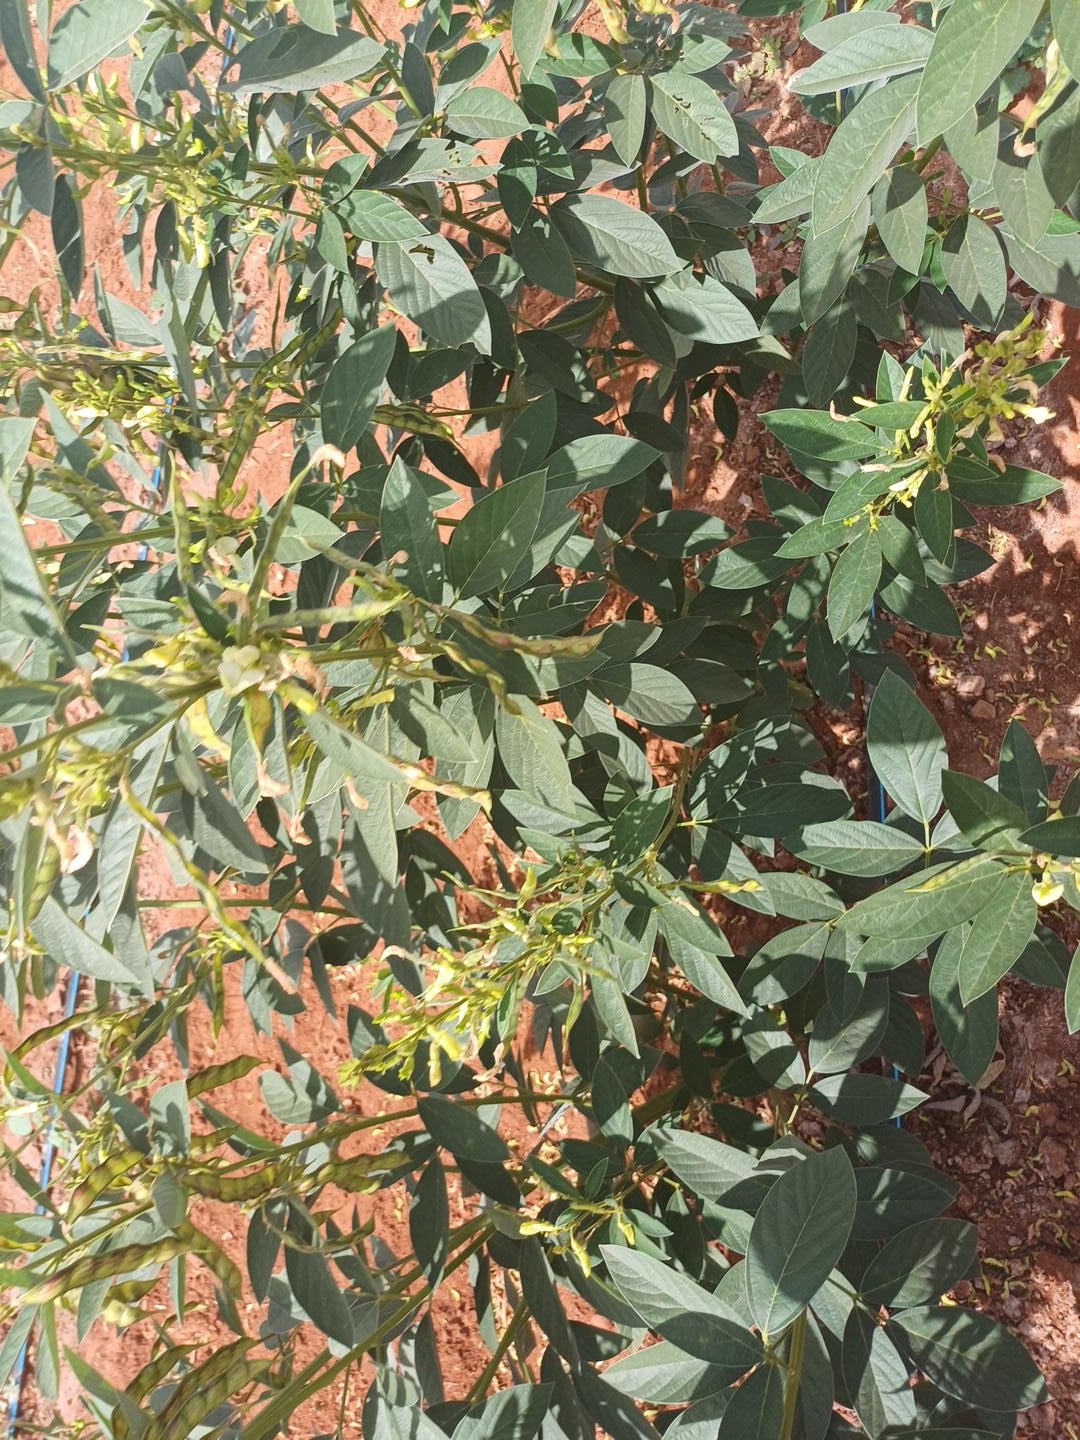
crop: pigeonpea
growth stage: development pod
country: Kenya
